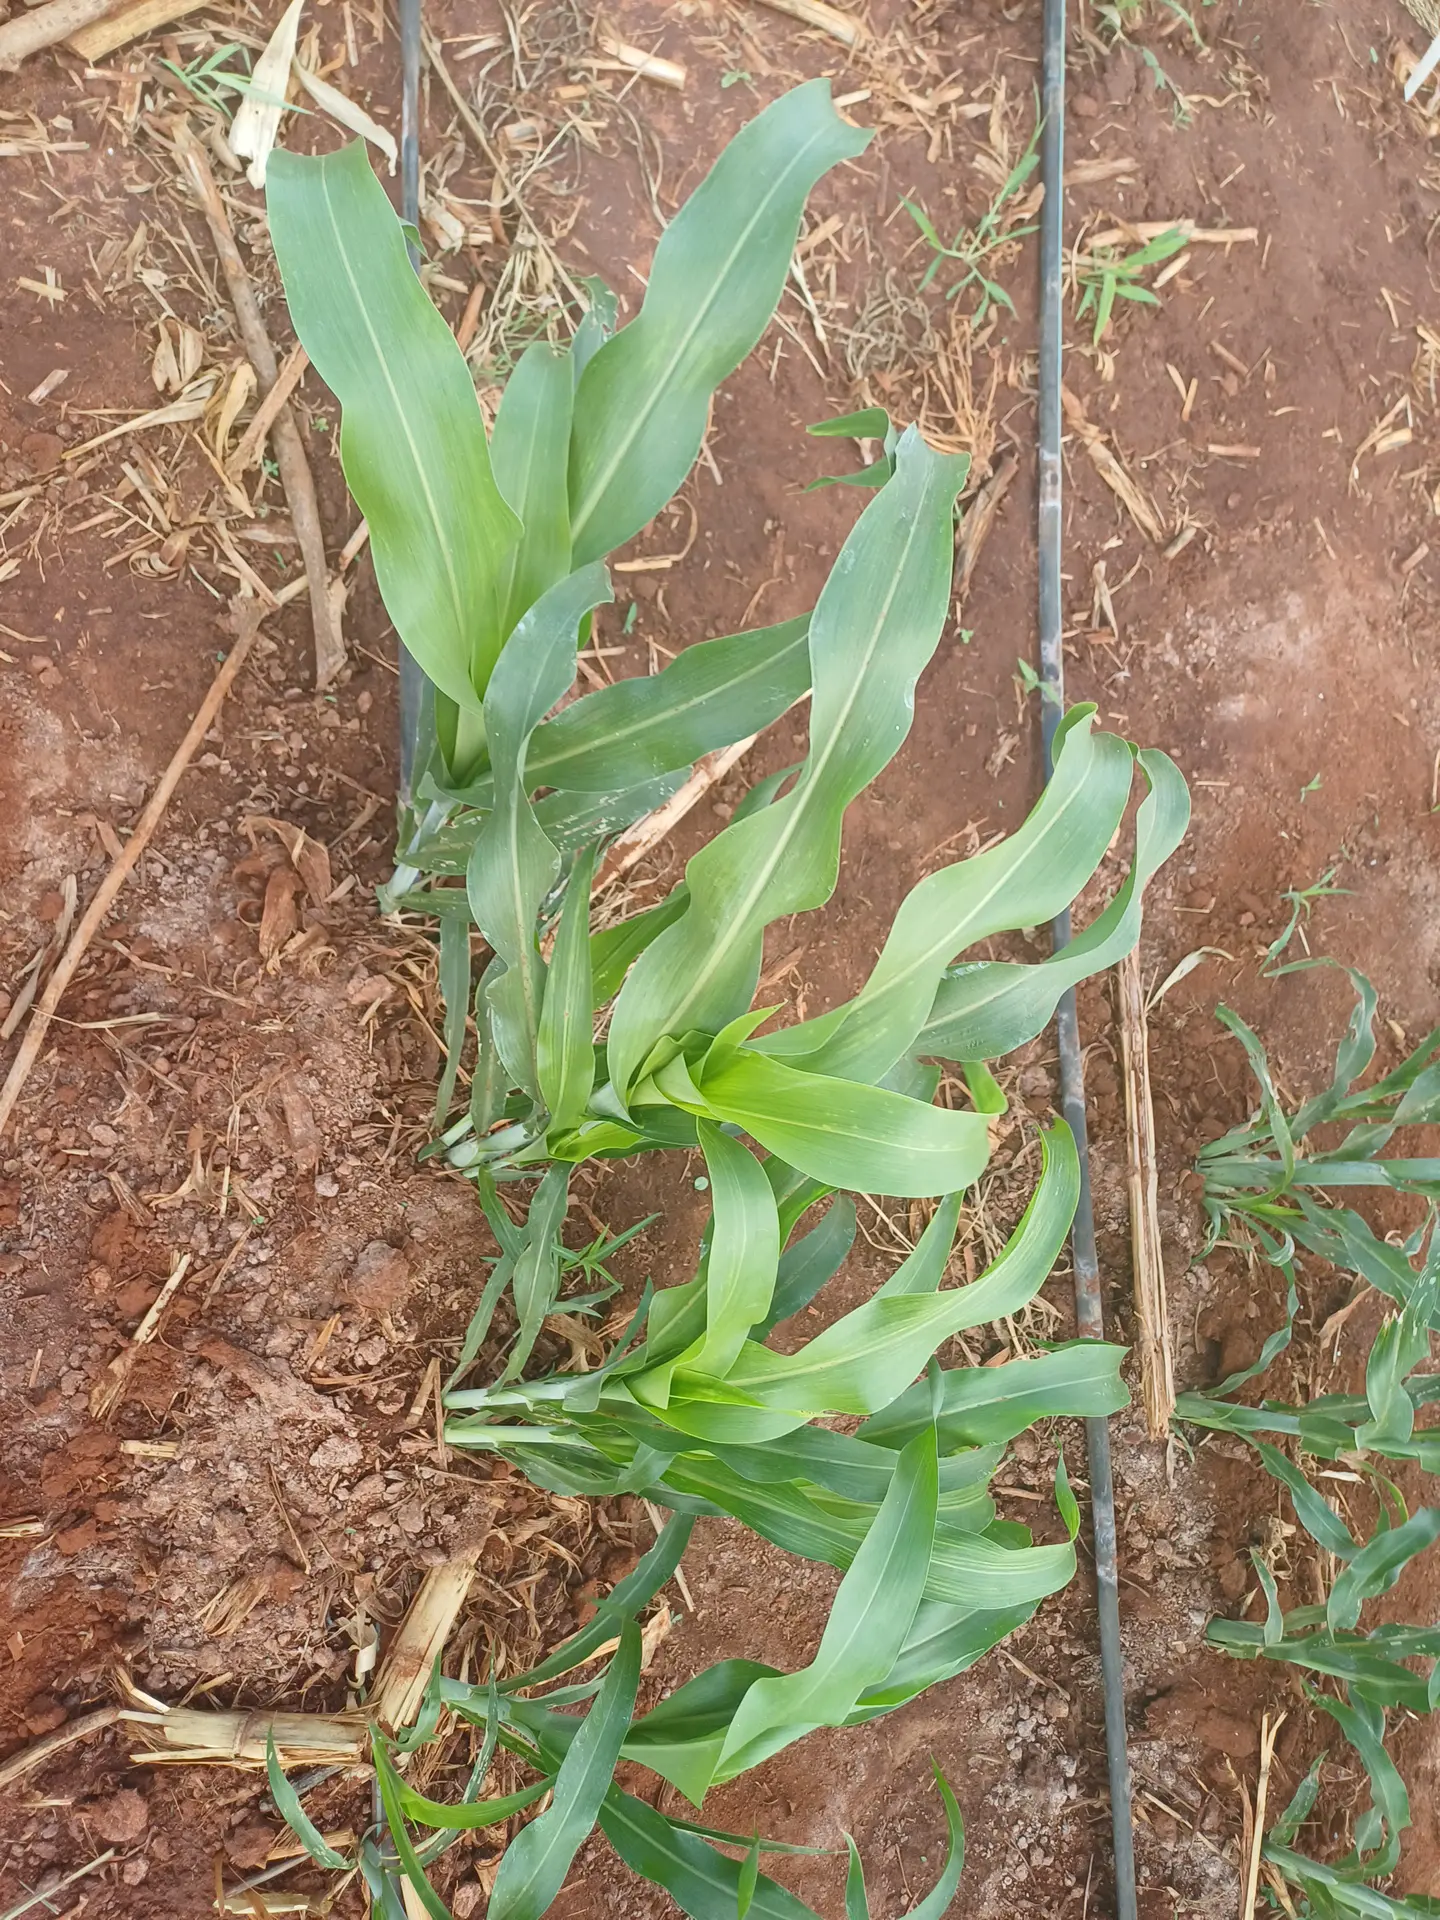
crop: sorghum
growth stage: vegetative
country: Kenya
